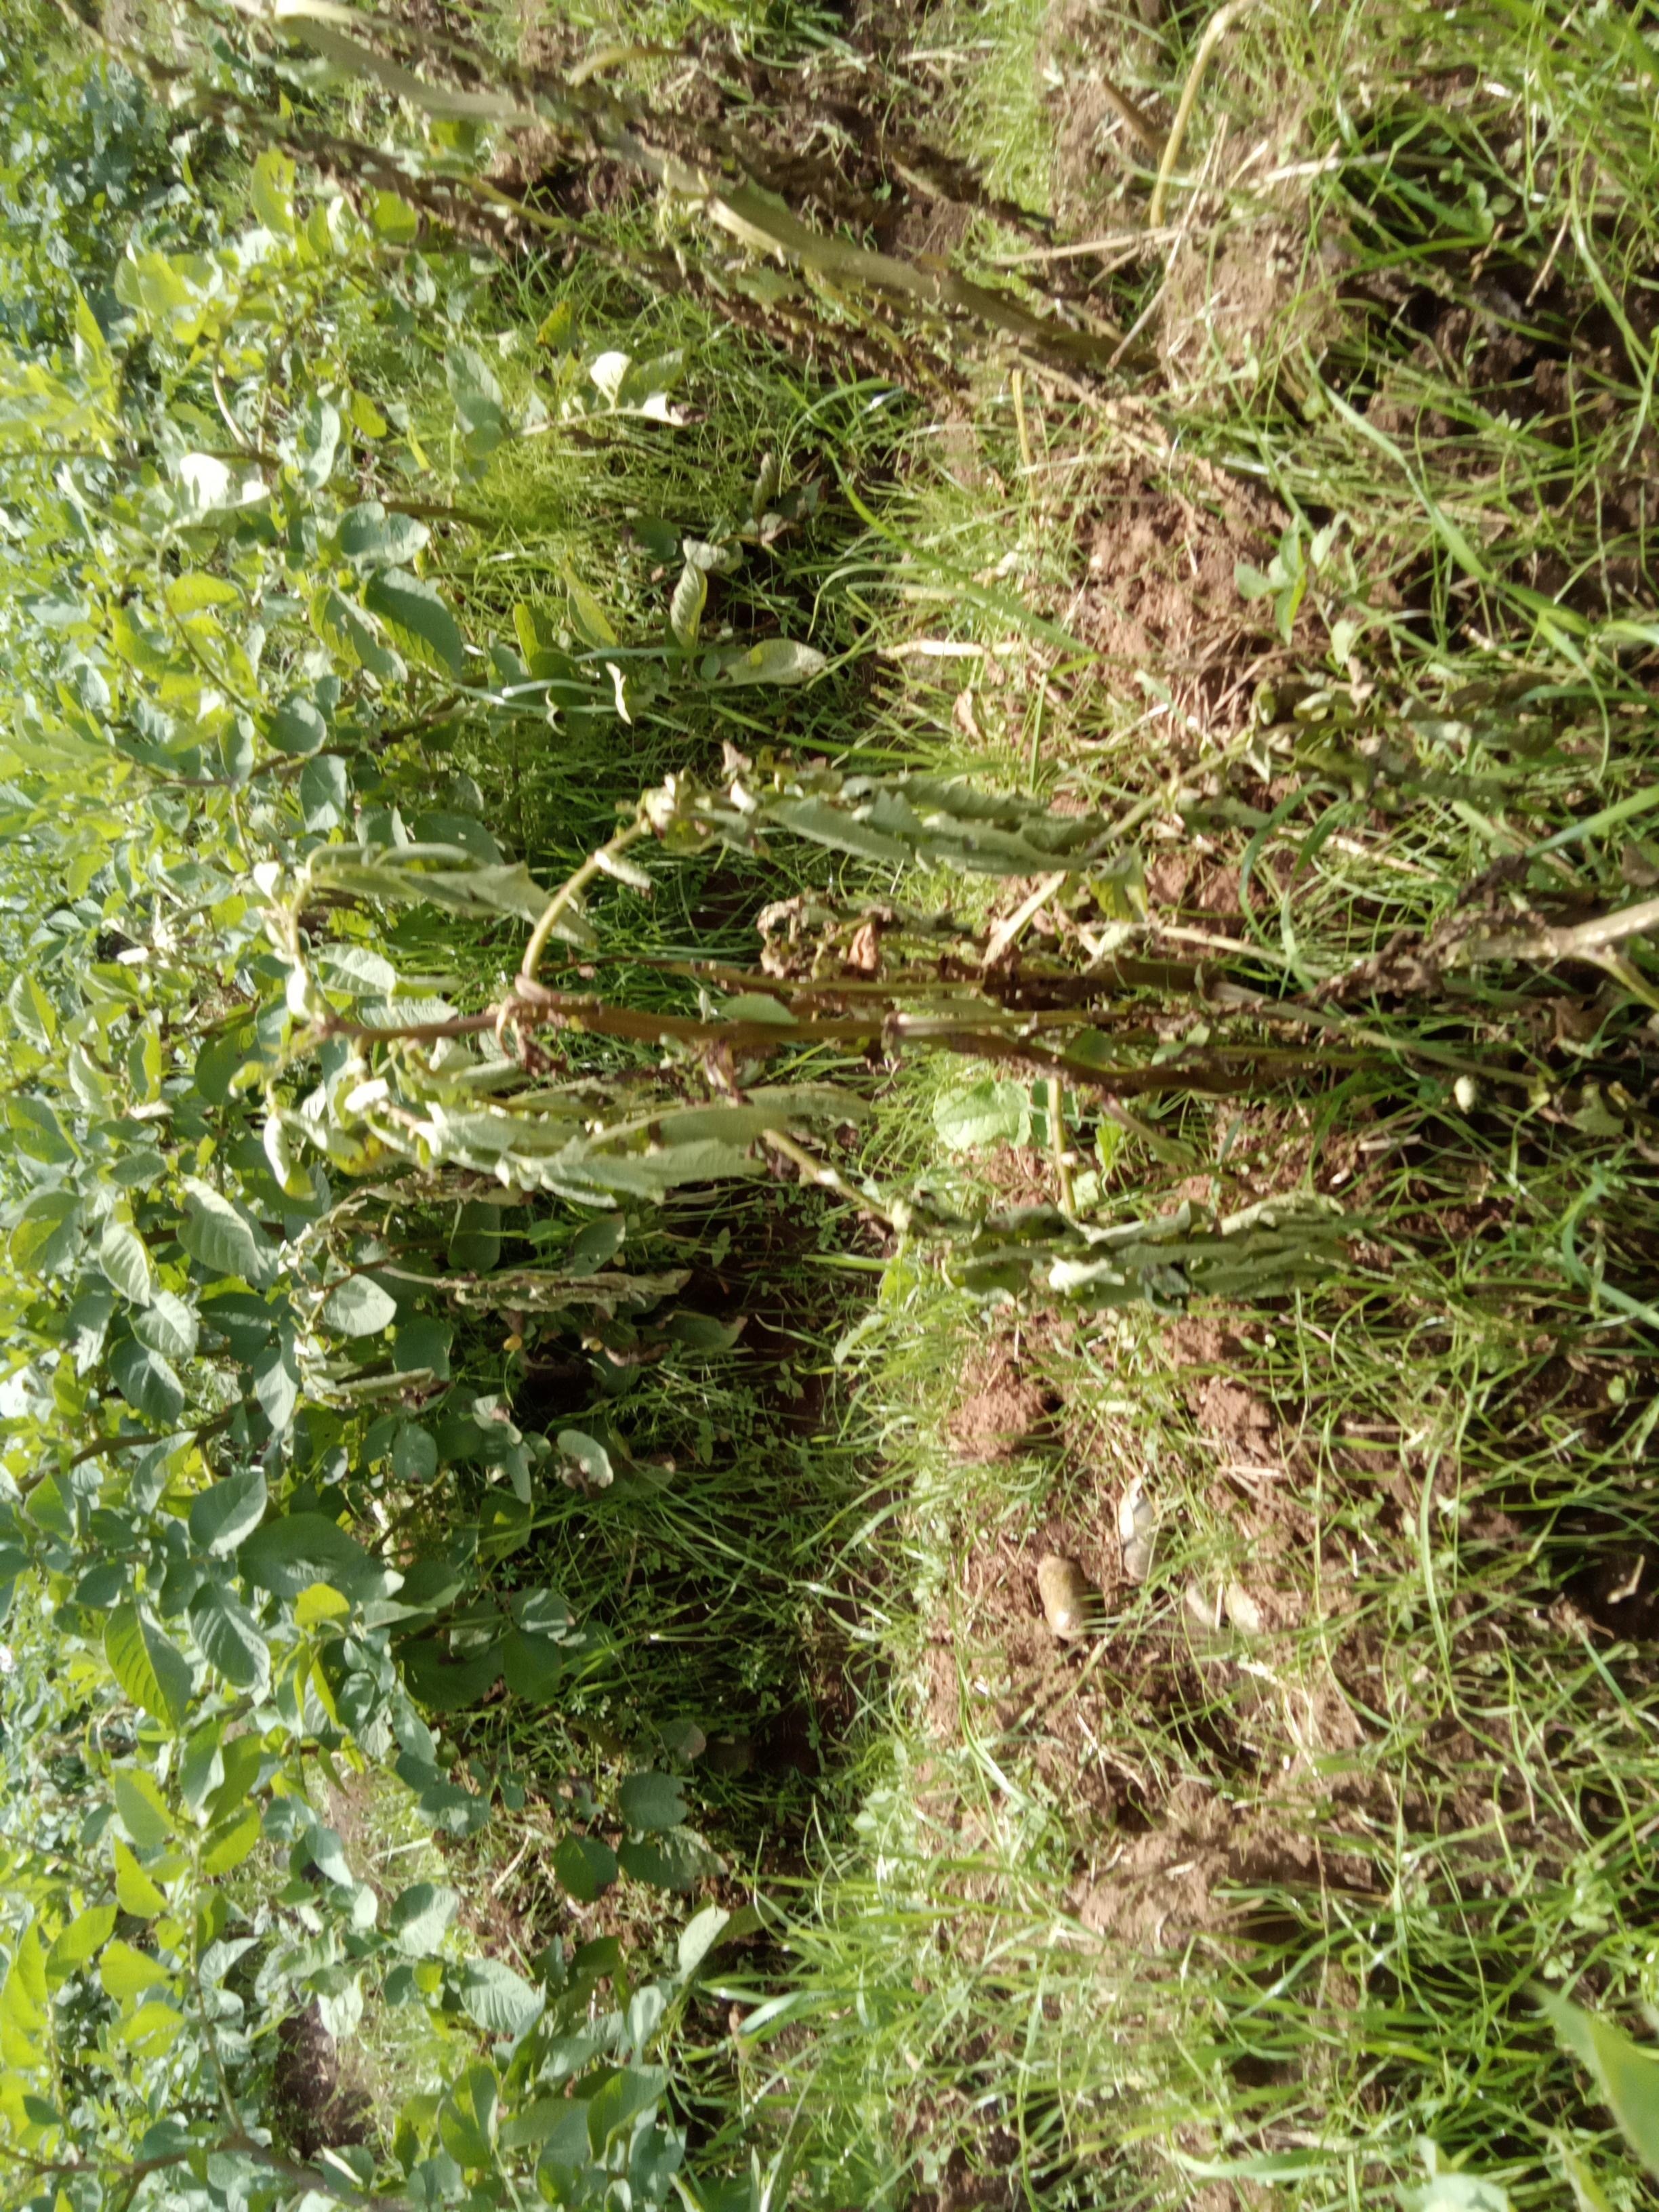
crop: potato
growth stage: maturity
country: Kenya
